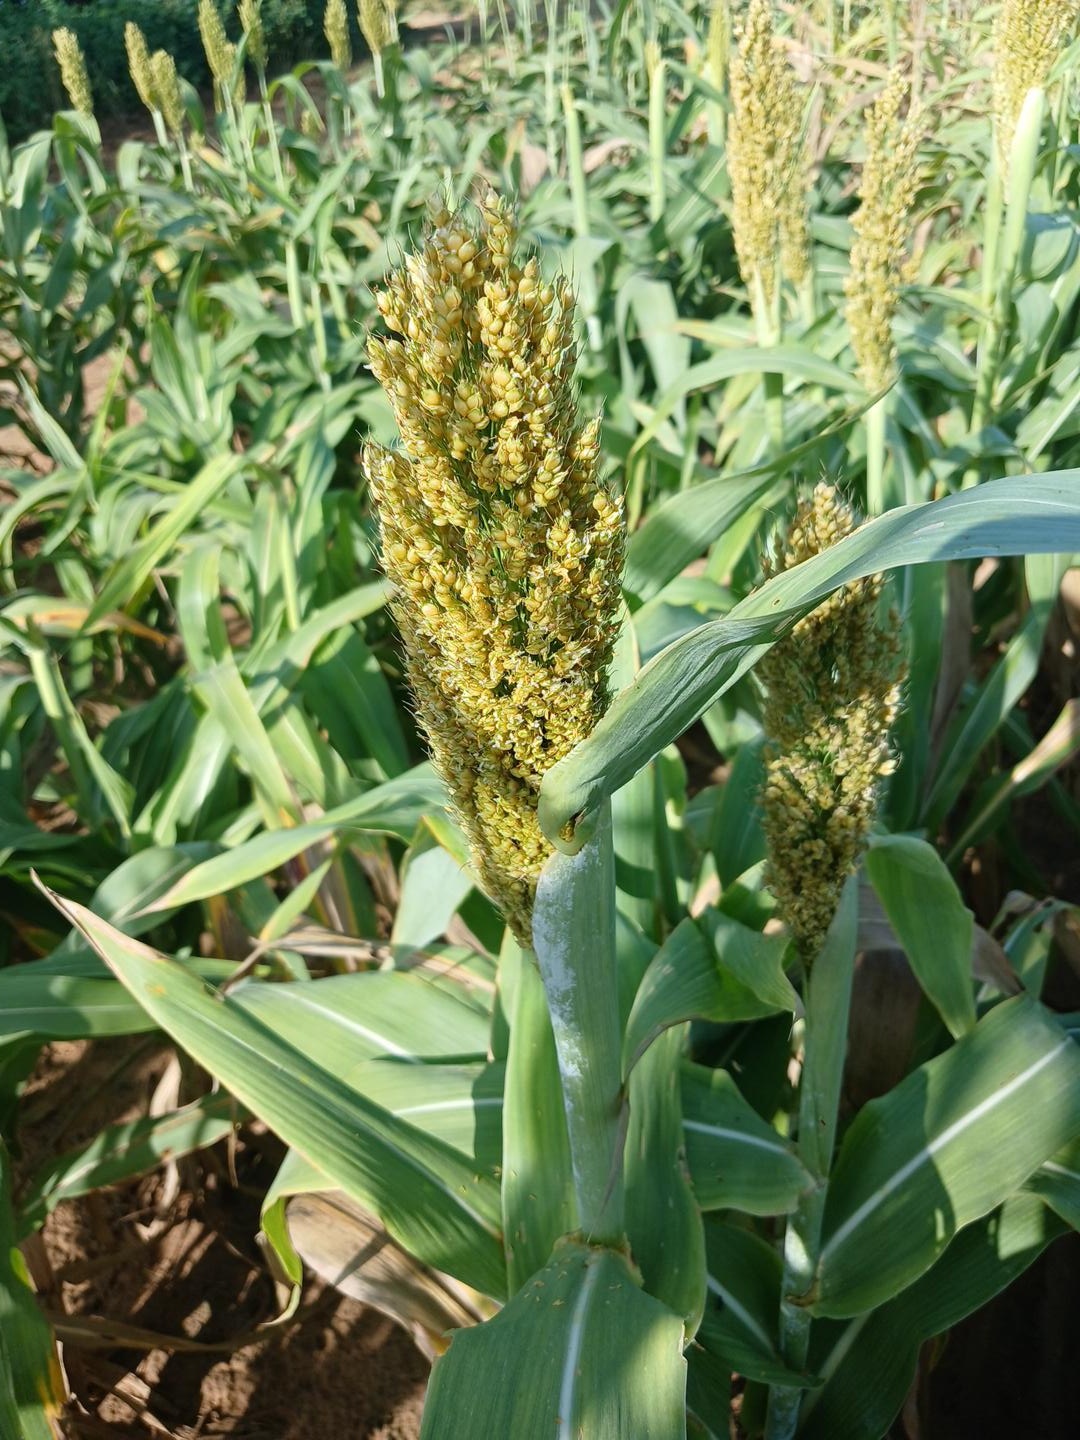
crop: sorghum
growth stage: filling grain
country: Senegal
